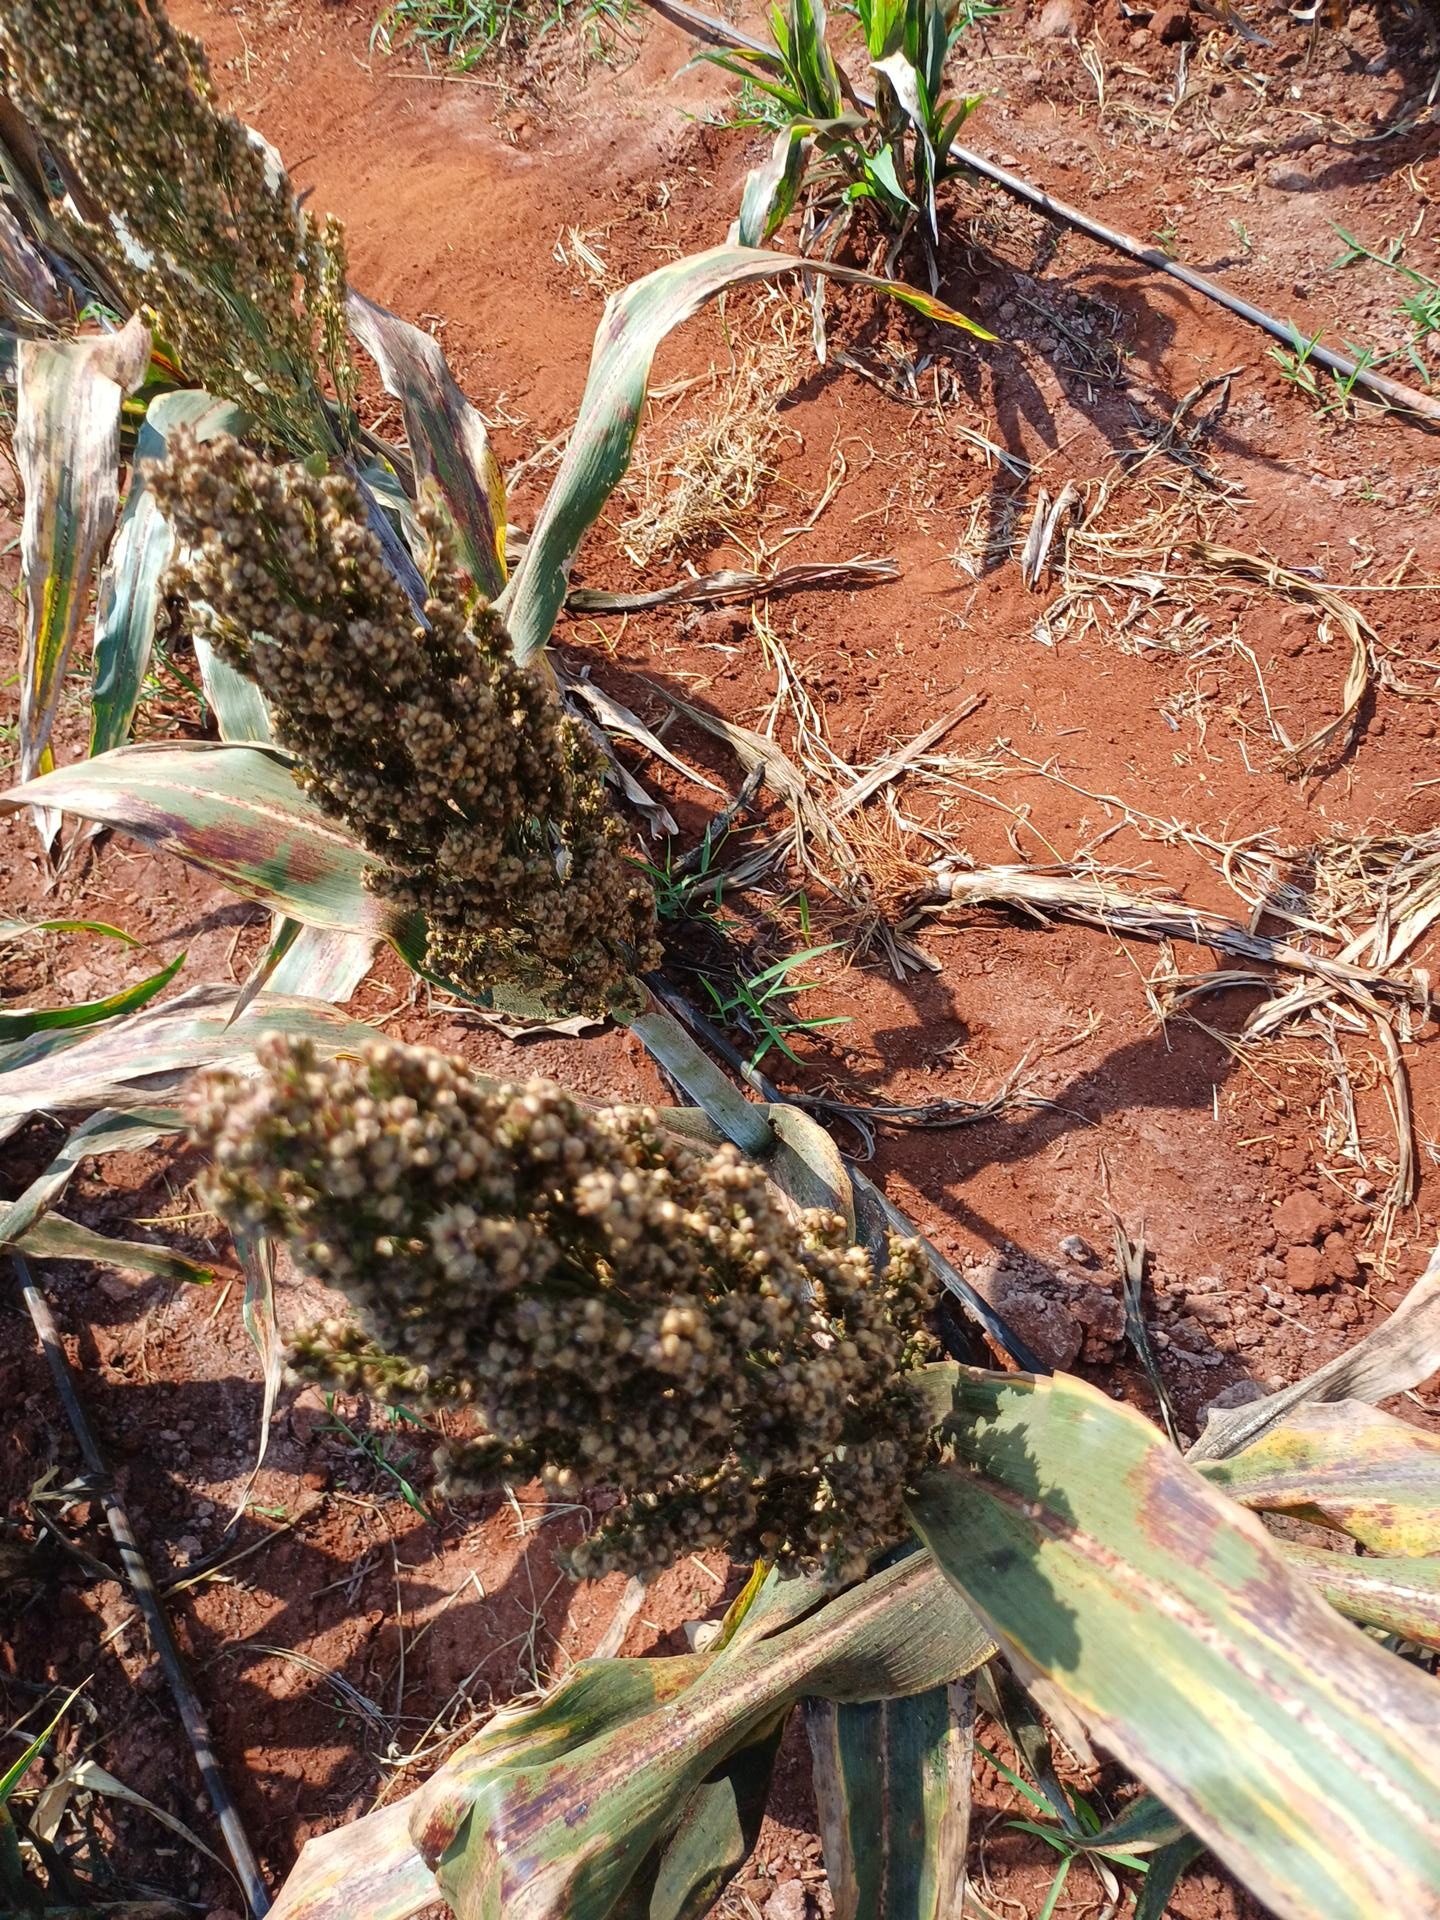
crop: sorghum
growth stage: filling grain
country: Kenya
